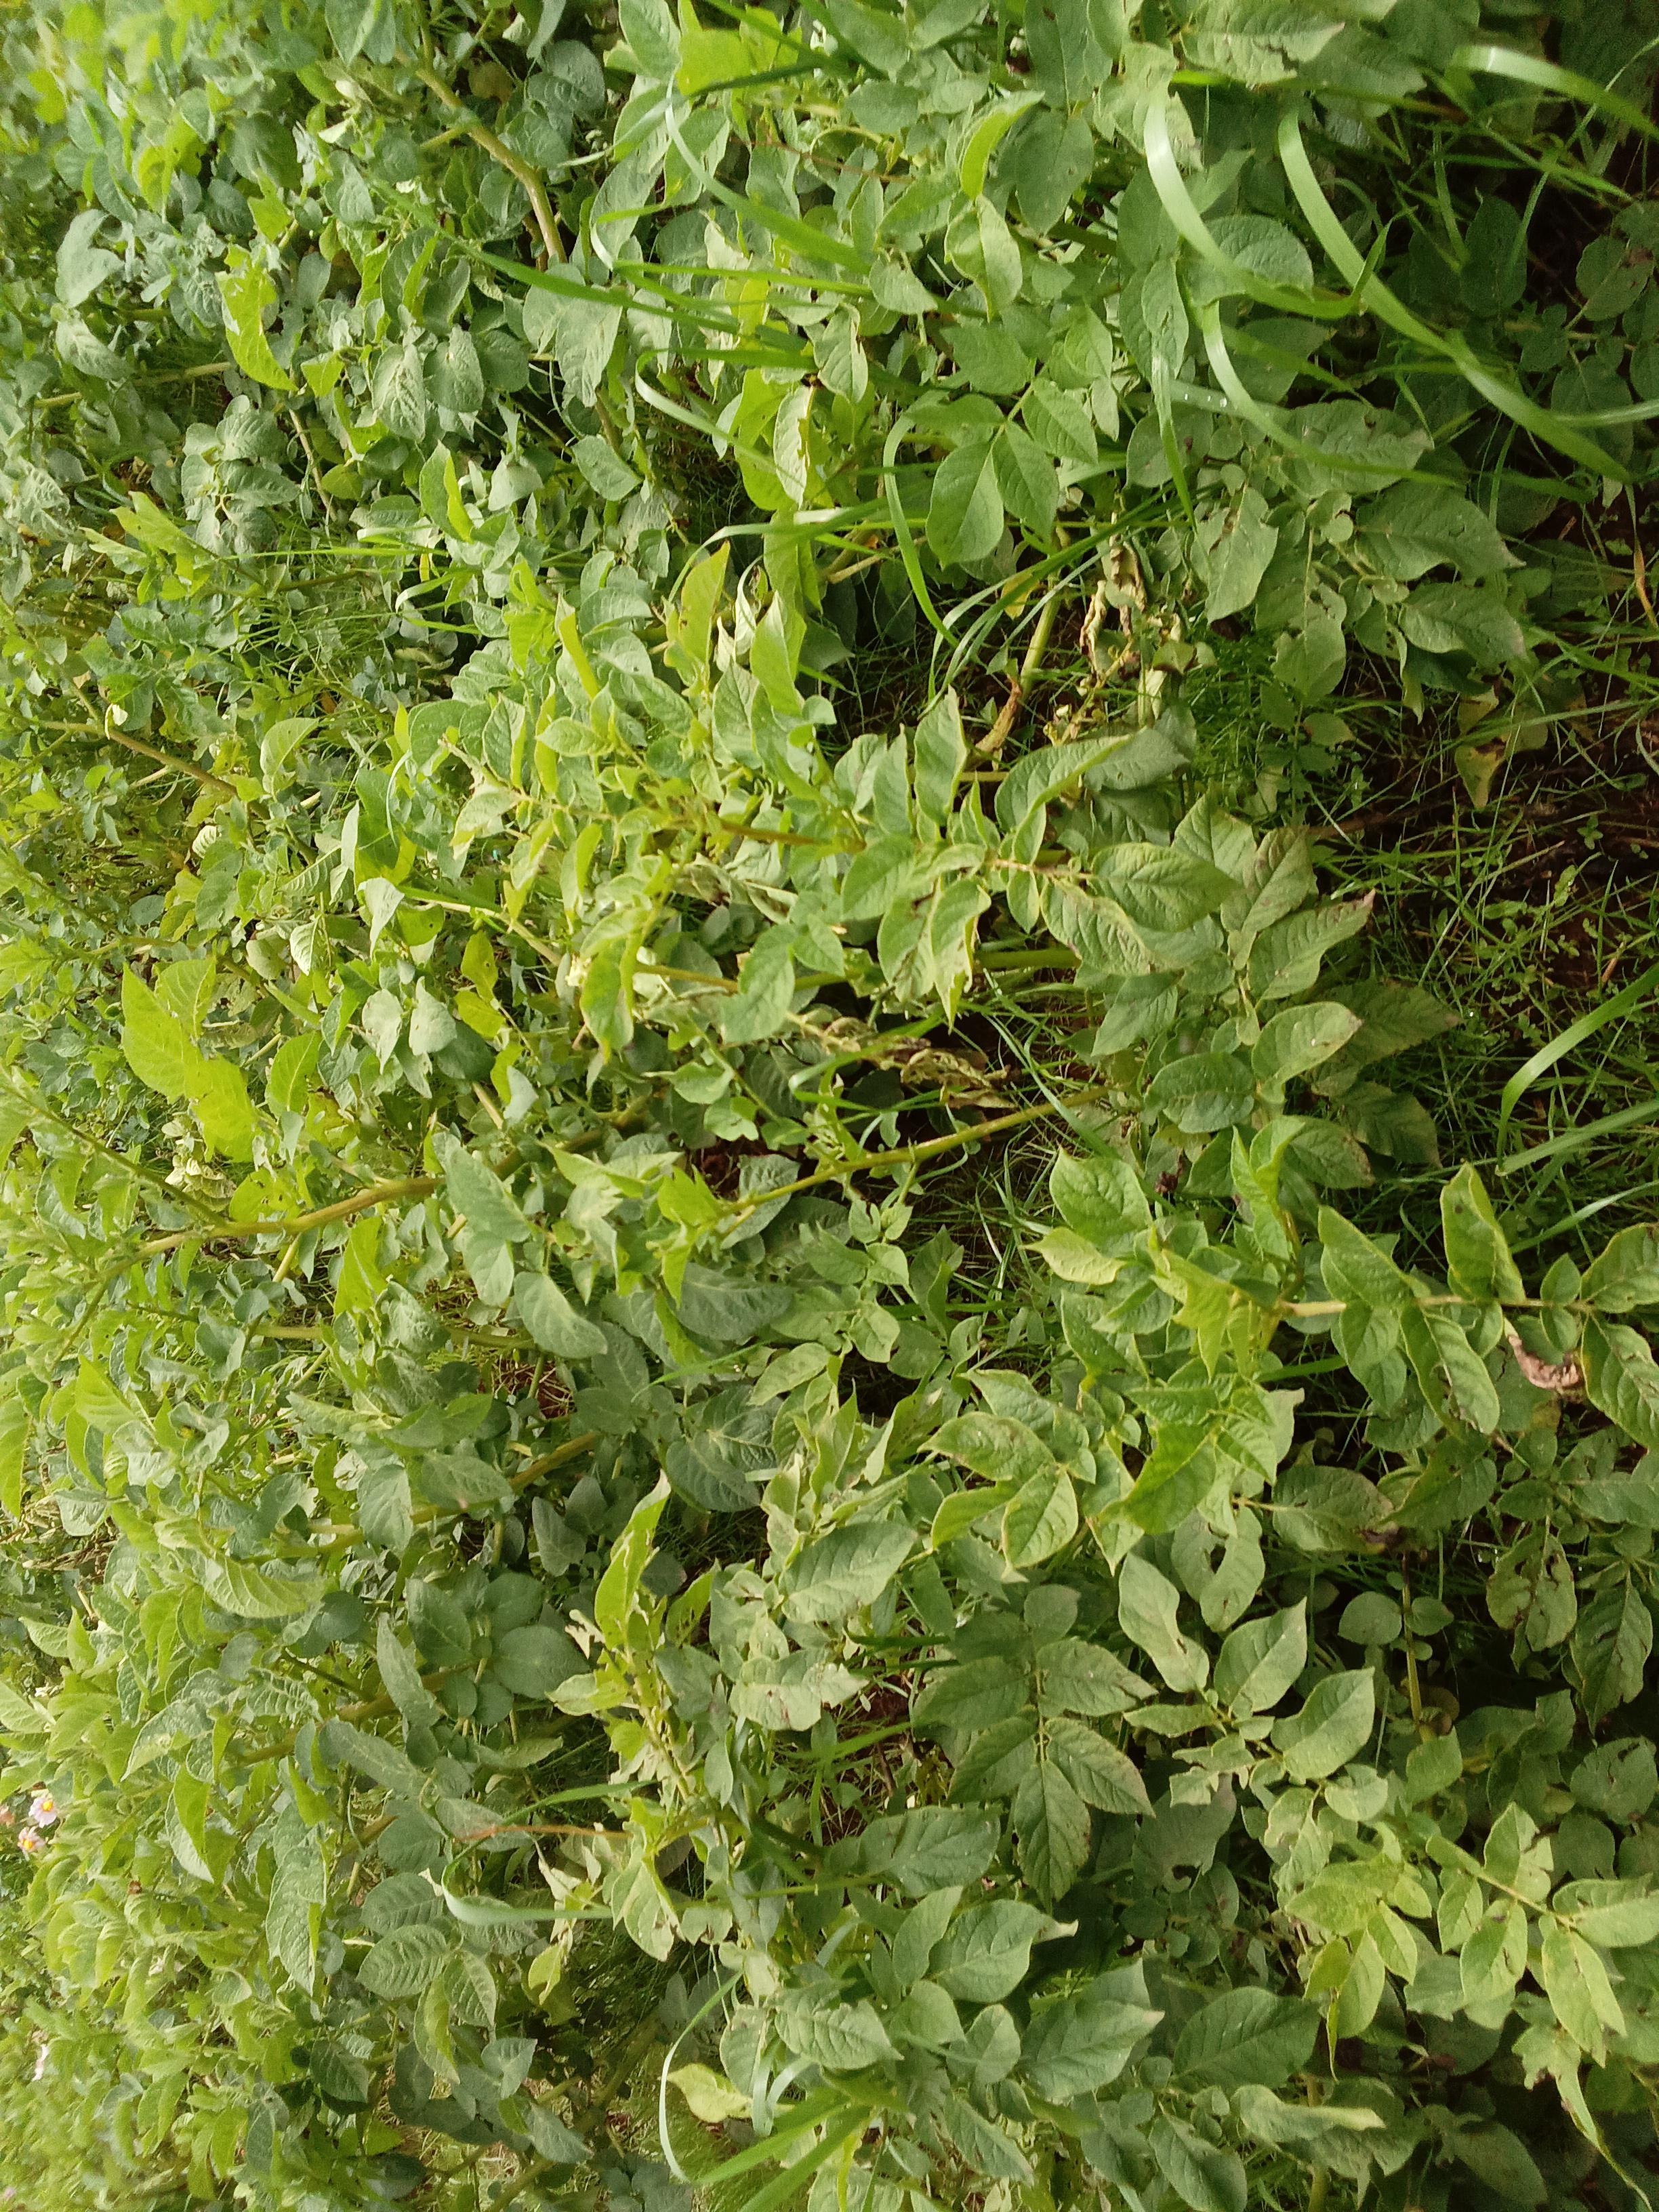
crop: potato
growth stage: harvest maturity
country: Kenya
